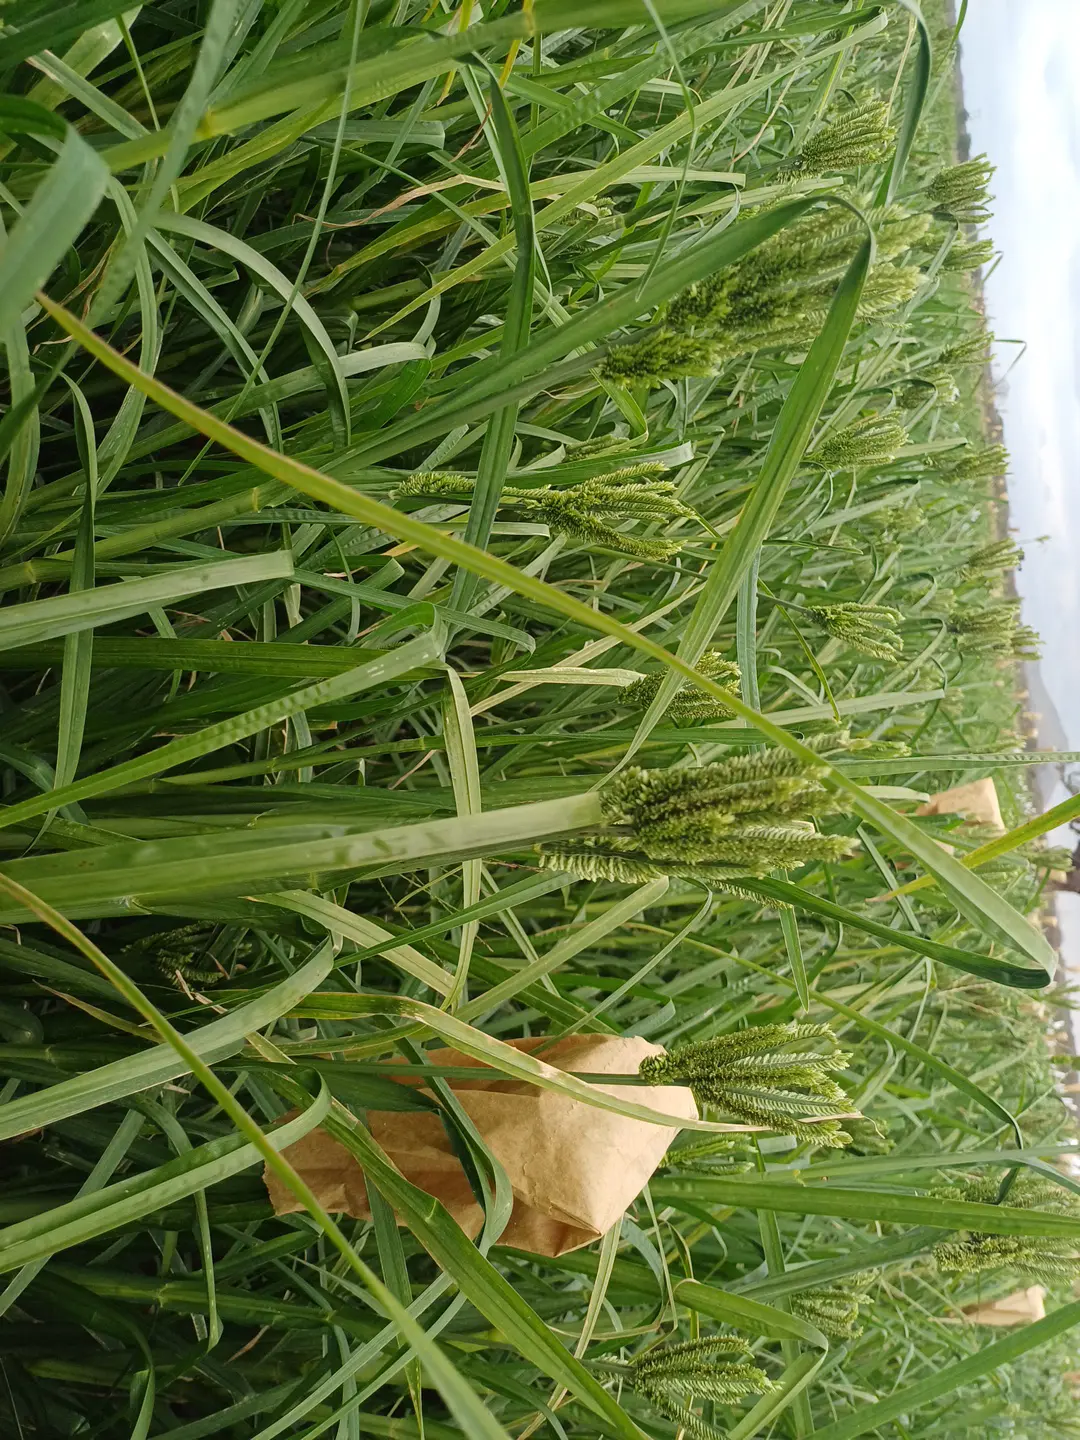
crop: finger millet
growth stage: flowering
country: Kenya
